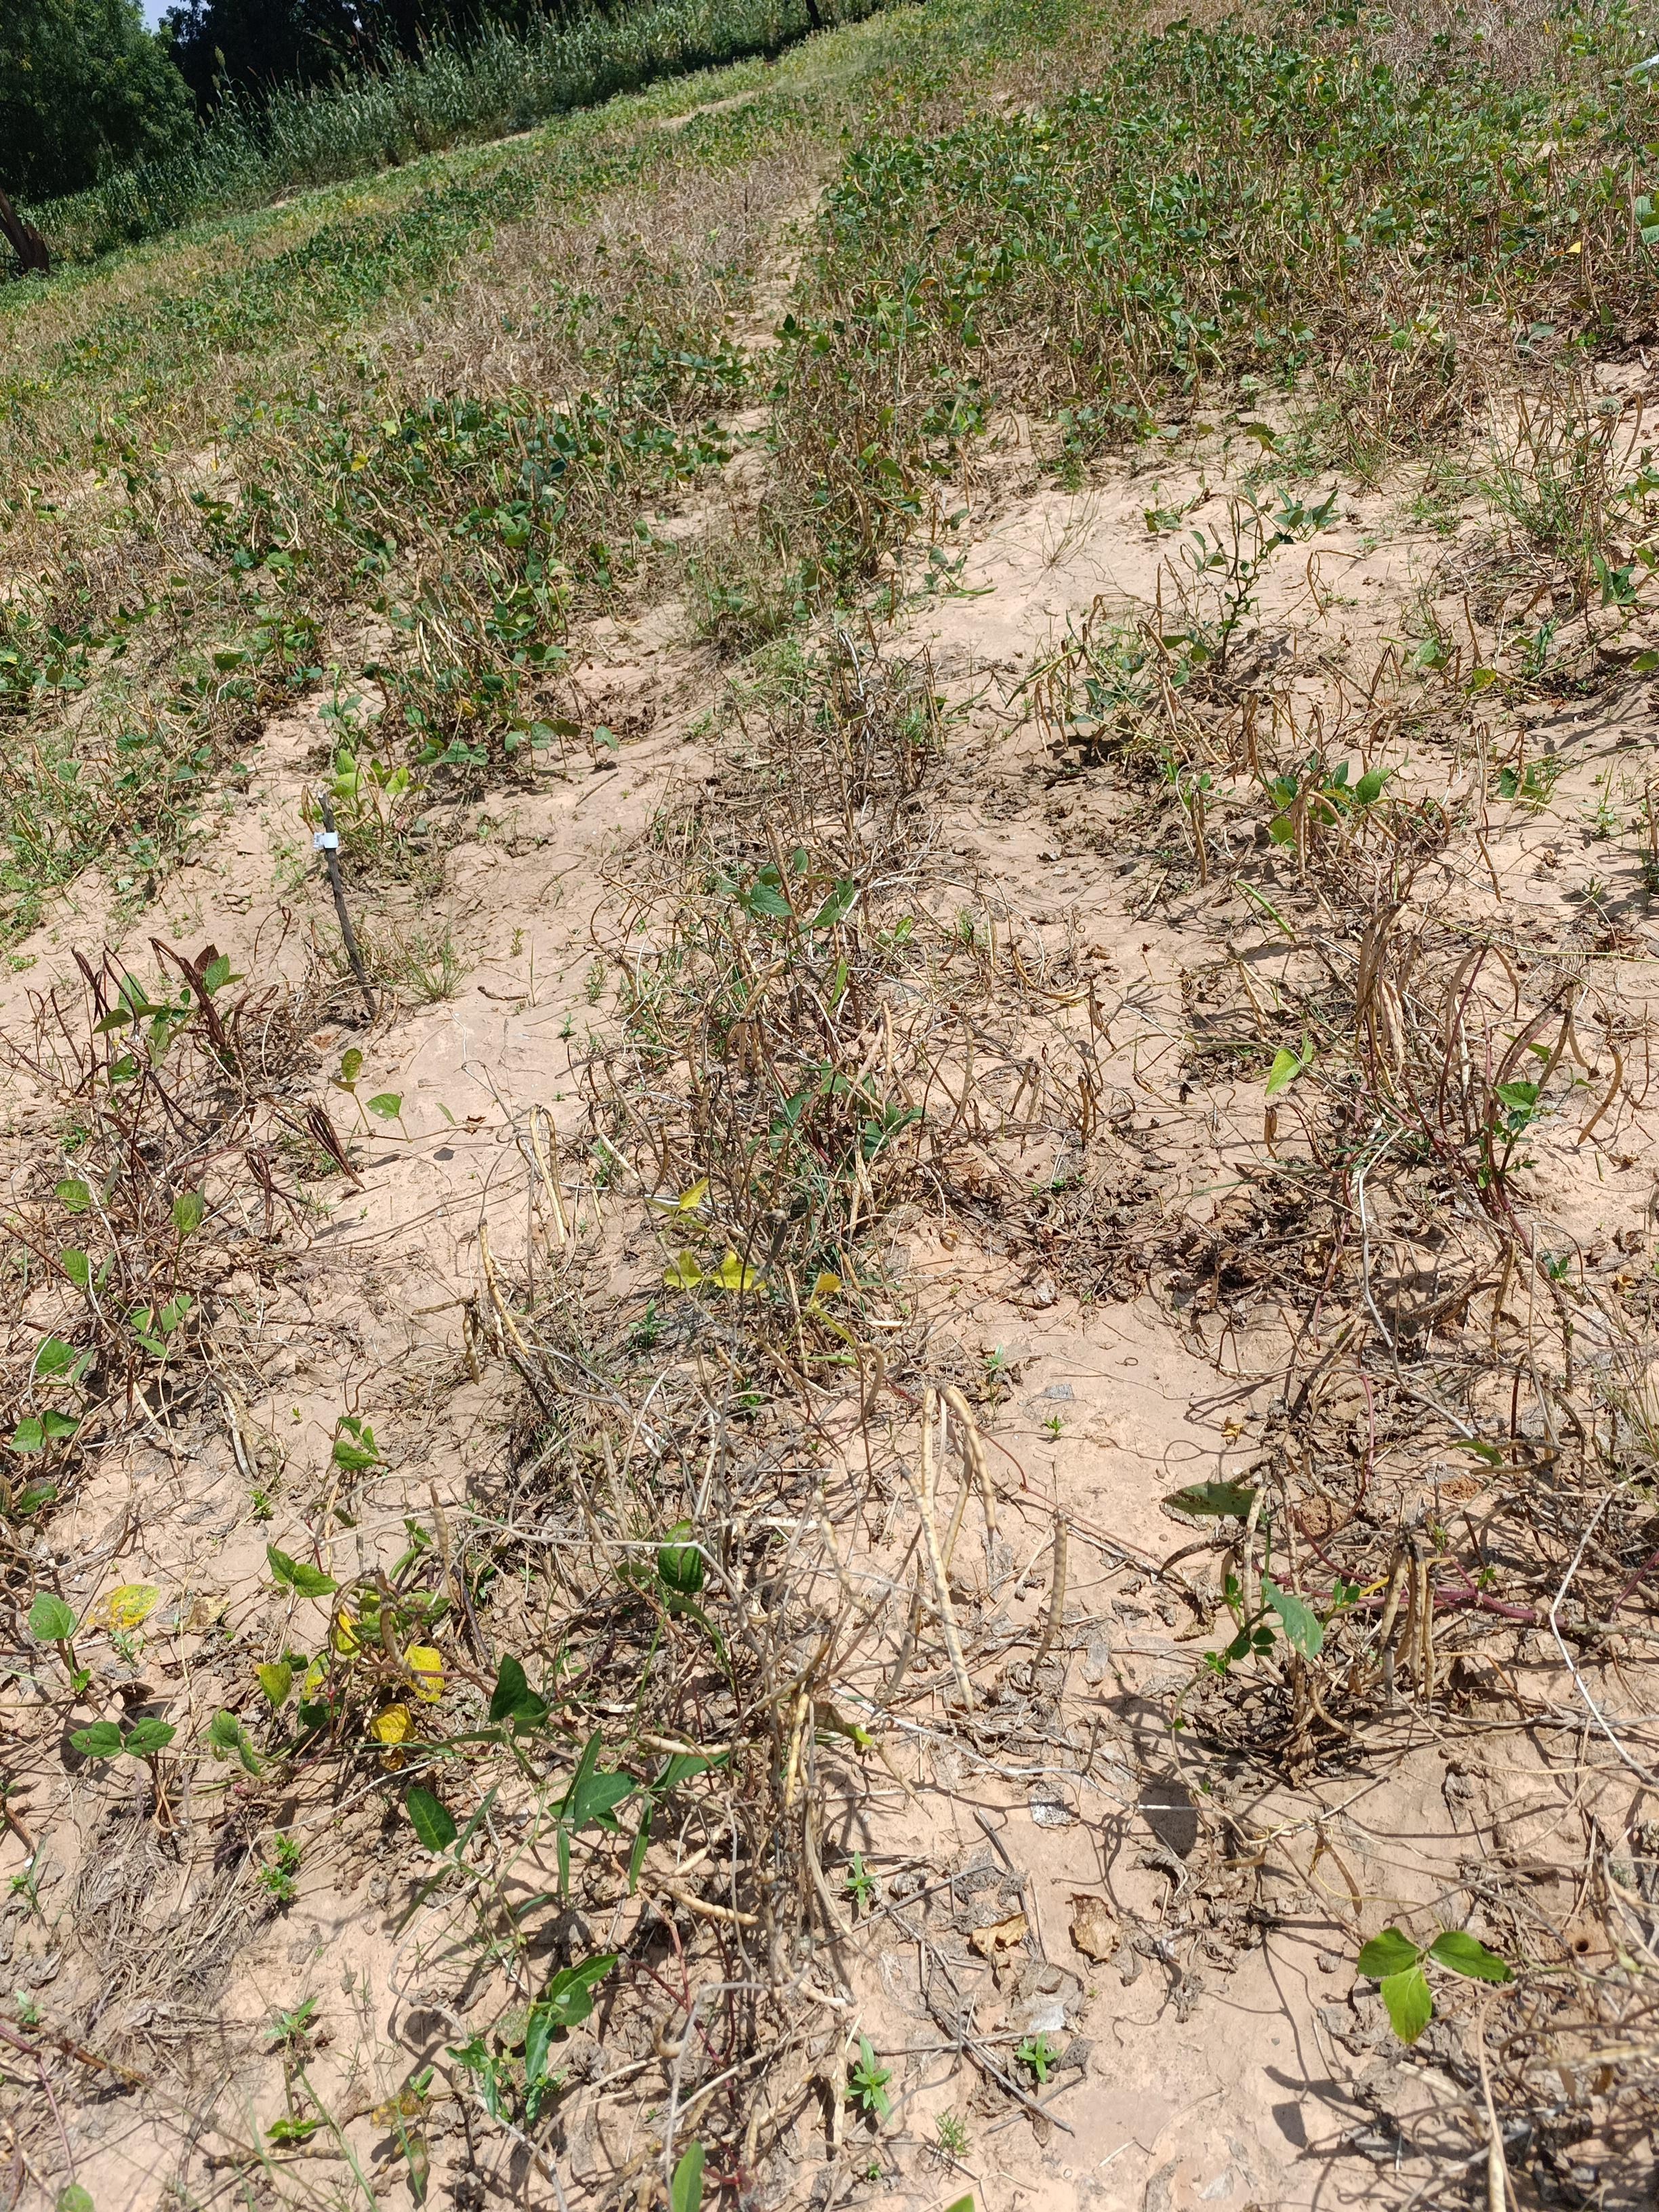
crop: cowpea
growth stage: maturity
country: Nigeria
